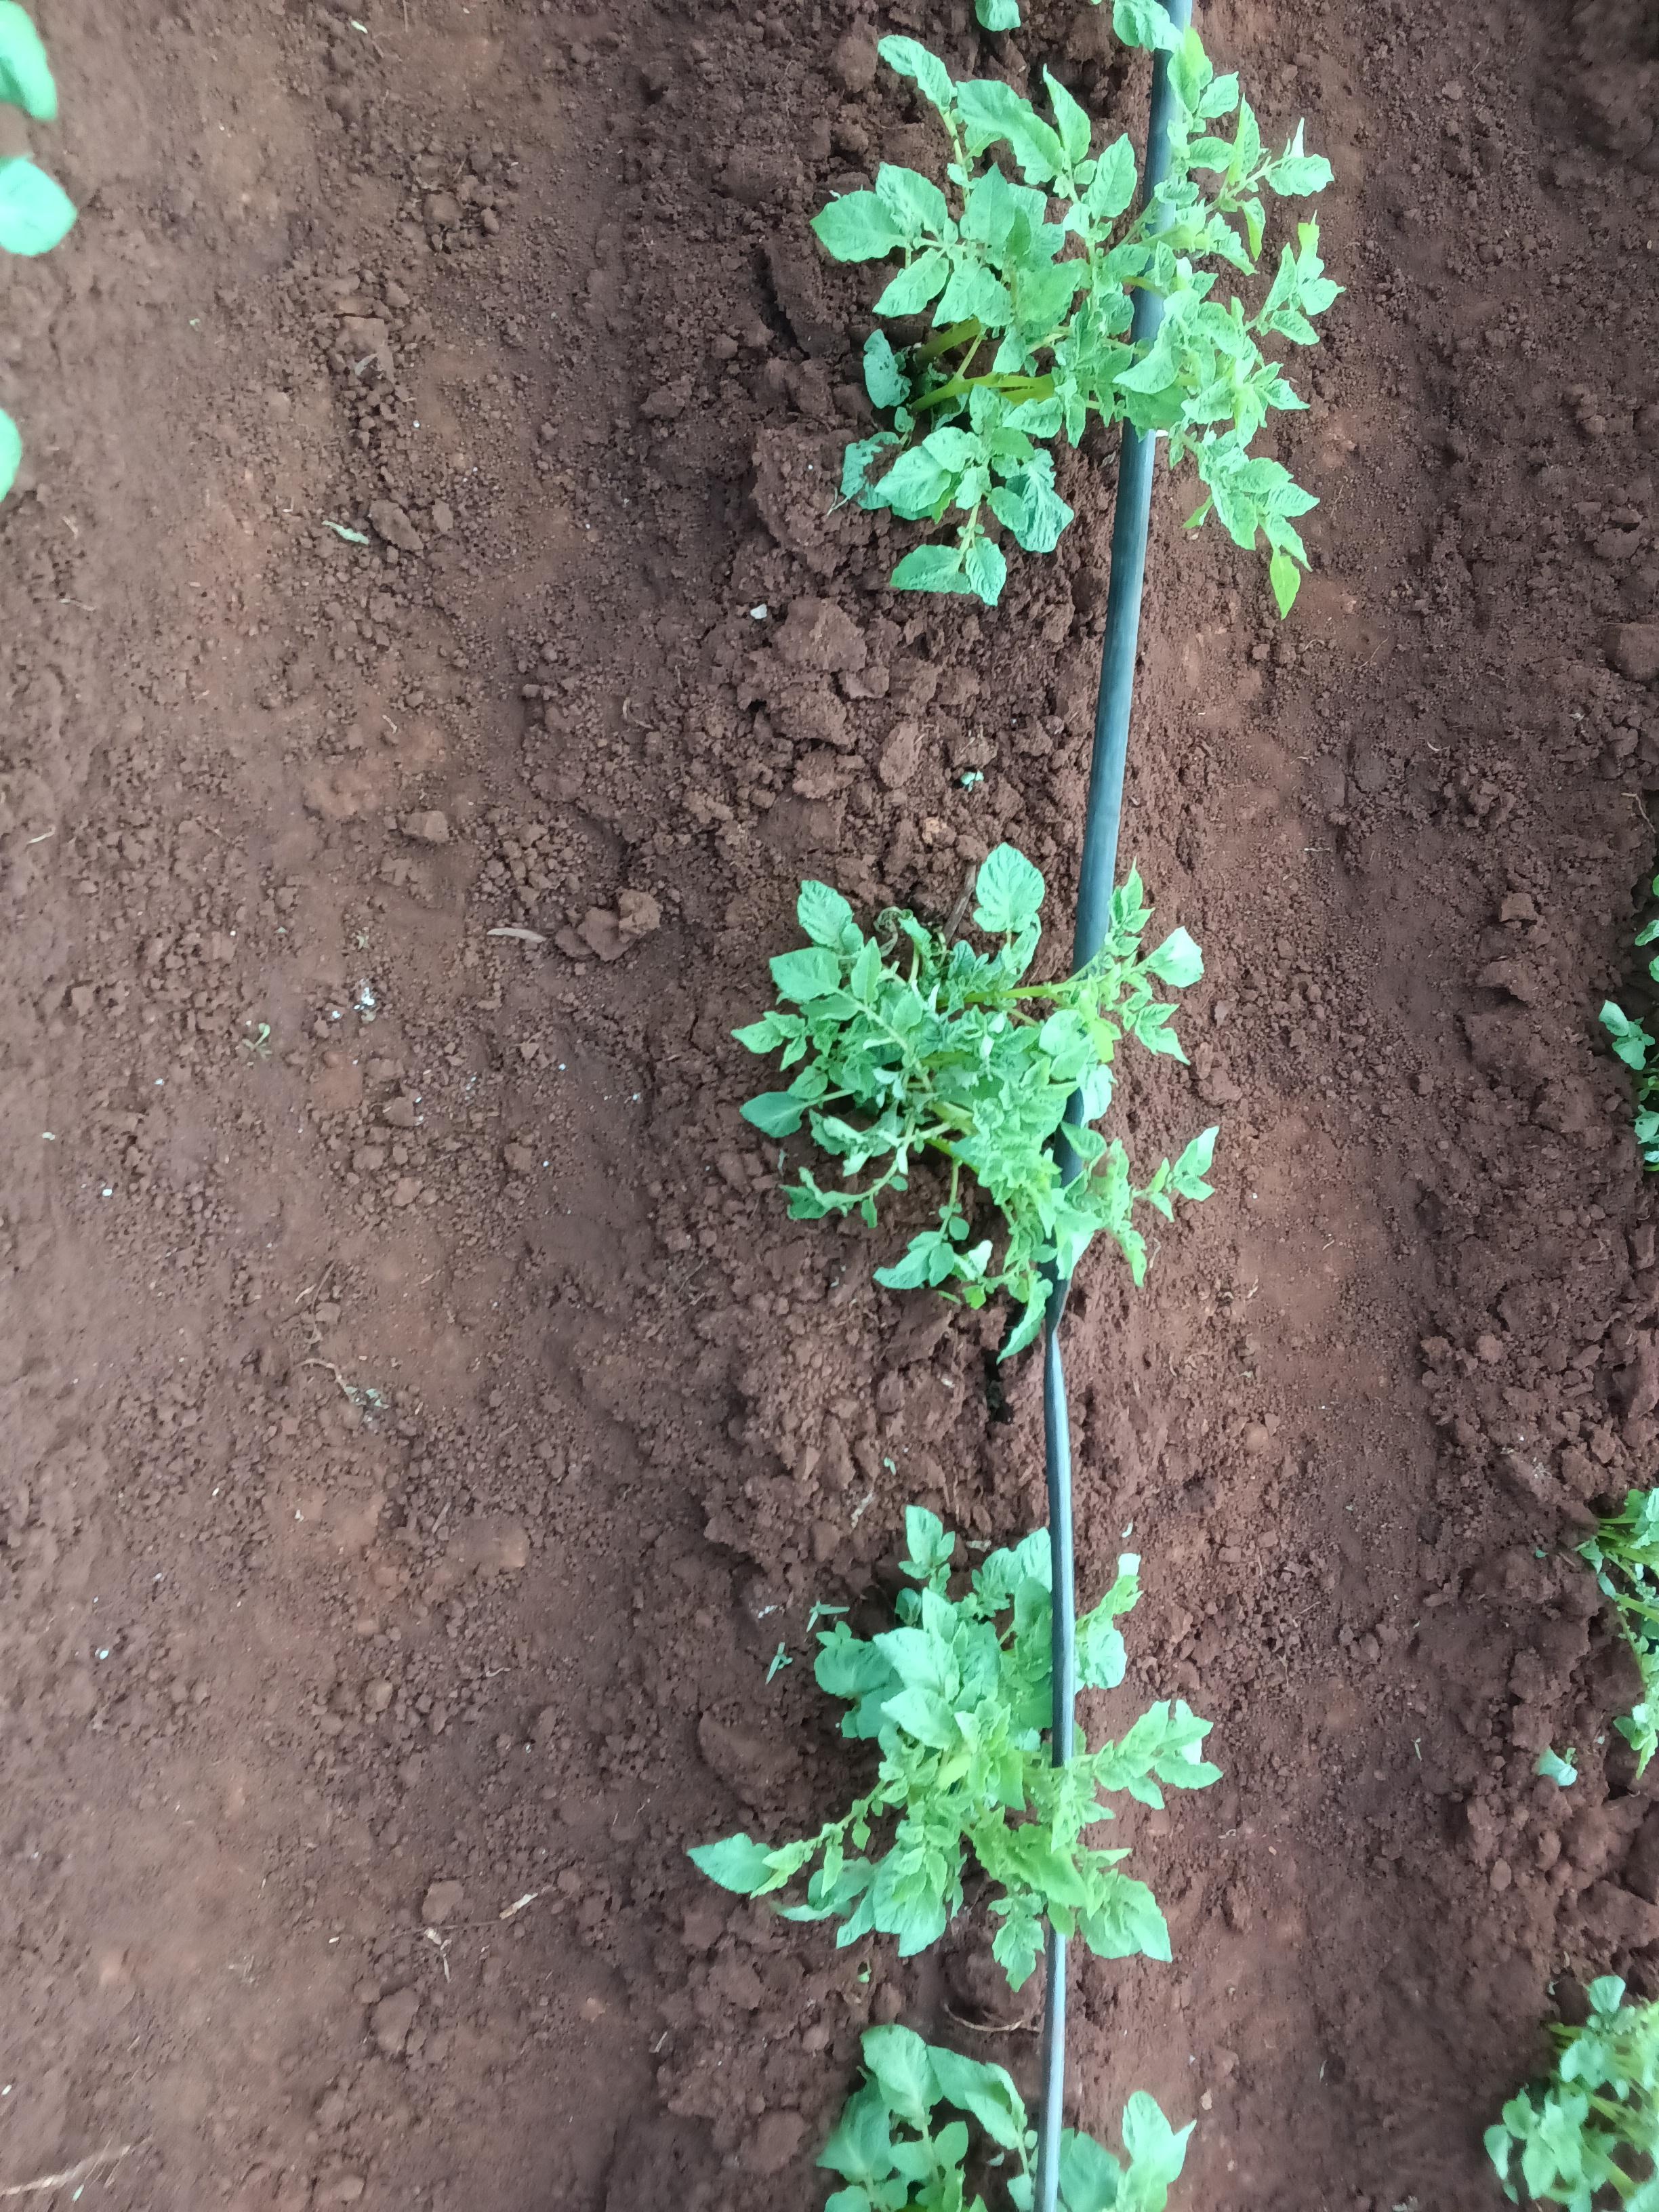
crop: potato
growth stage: vegetative
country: Kenya
